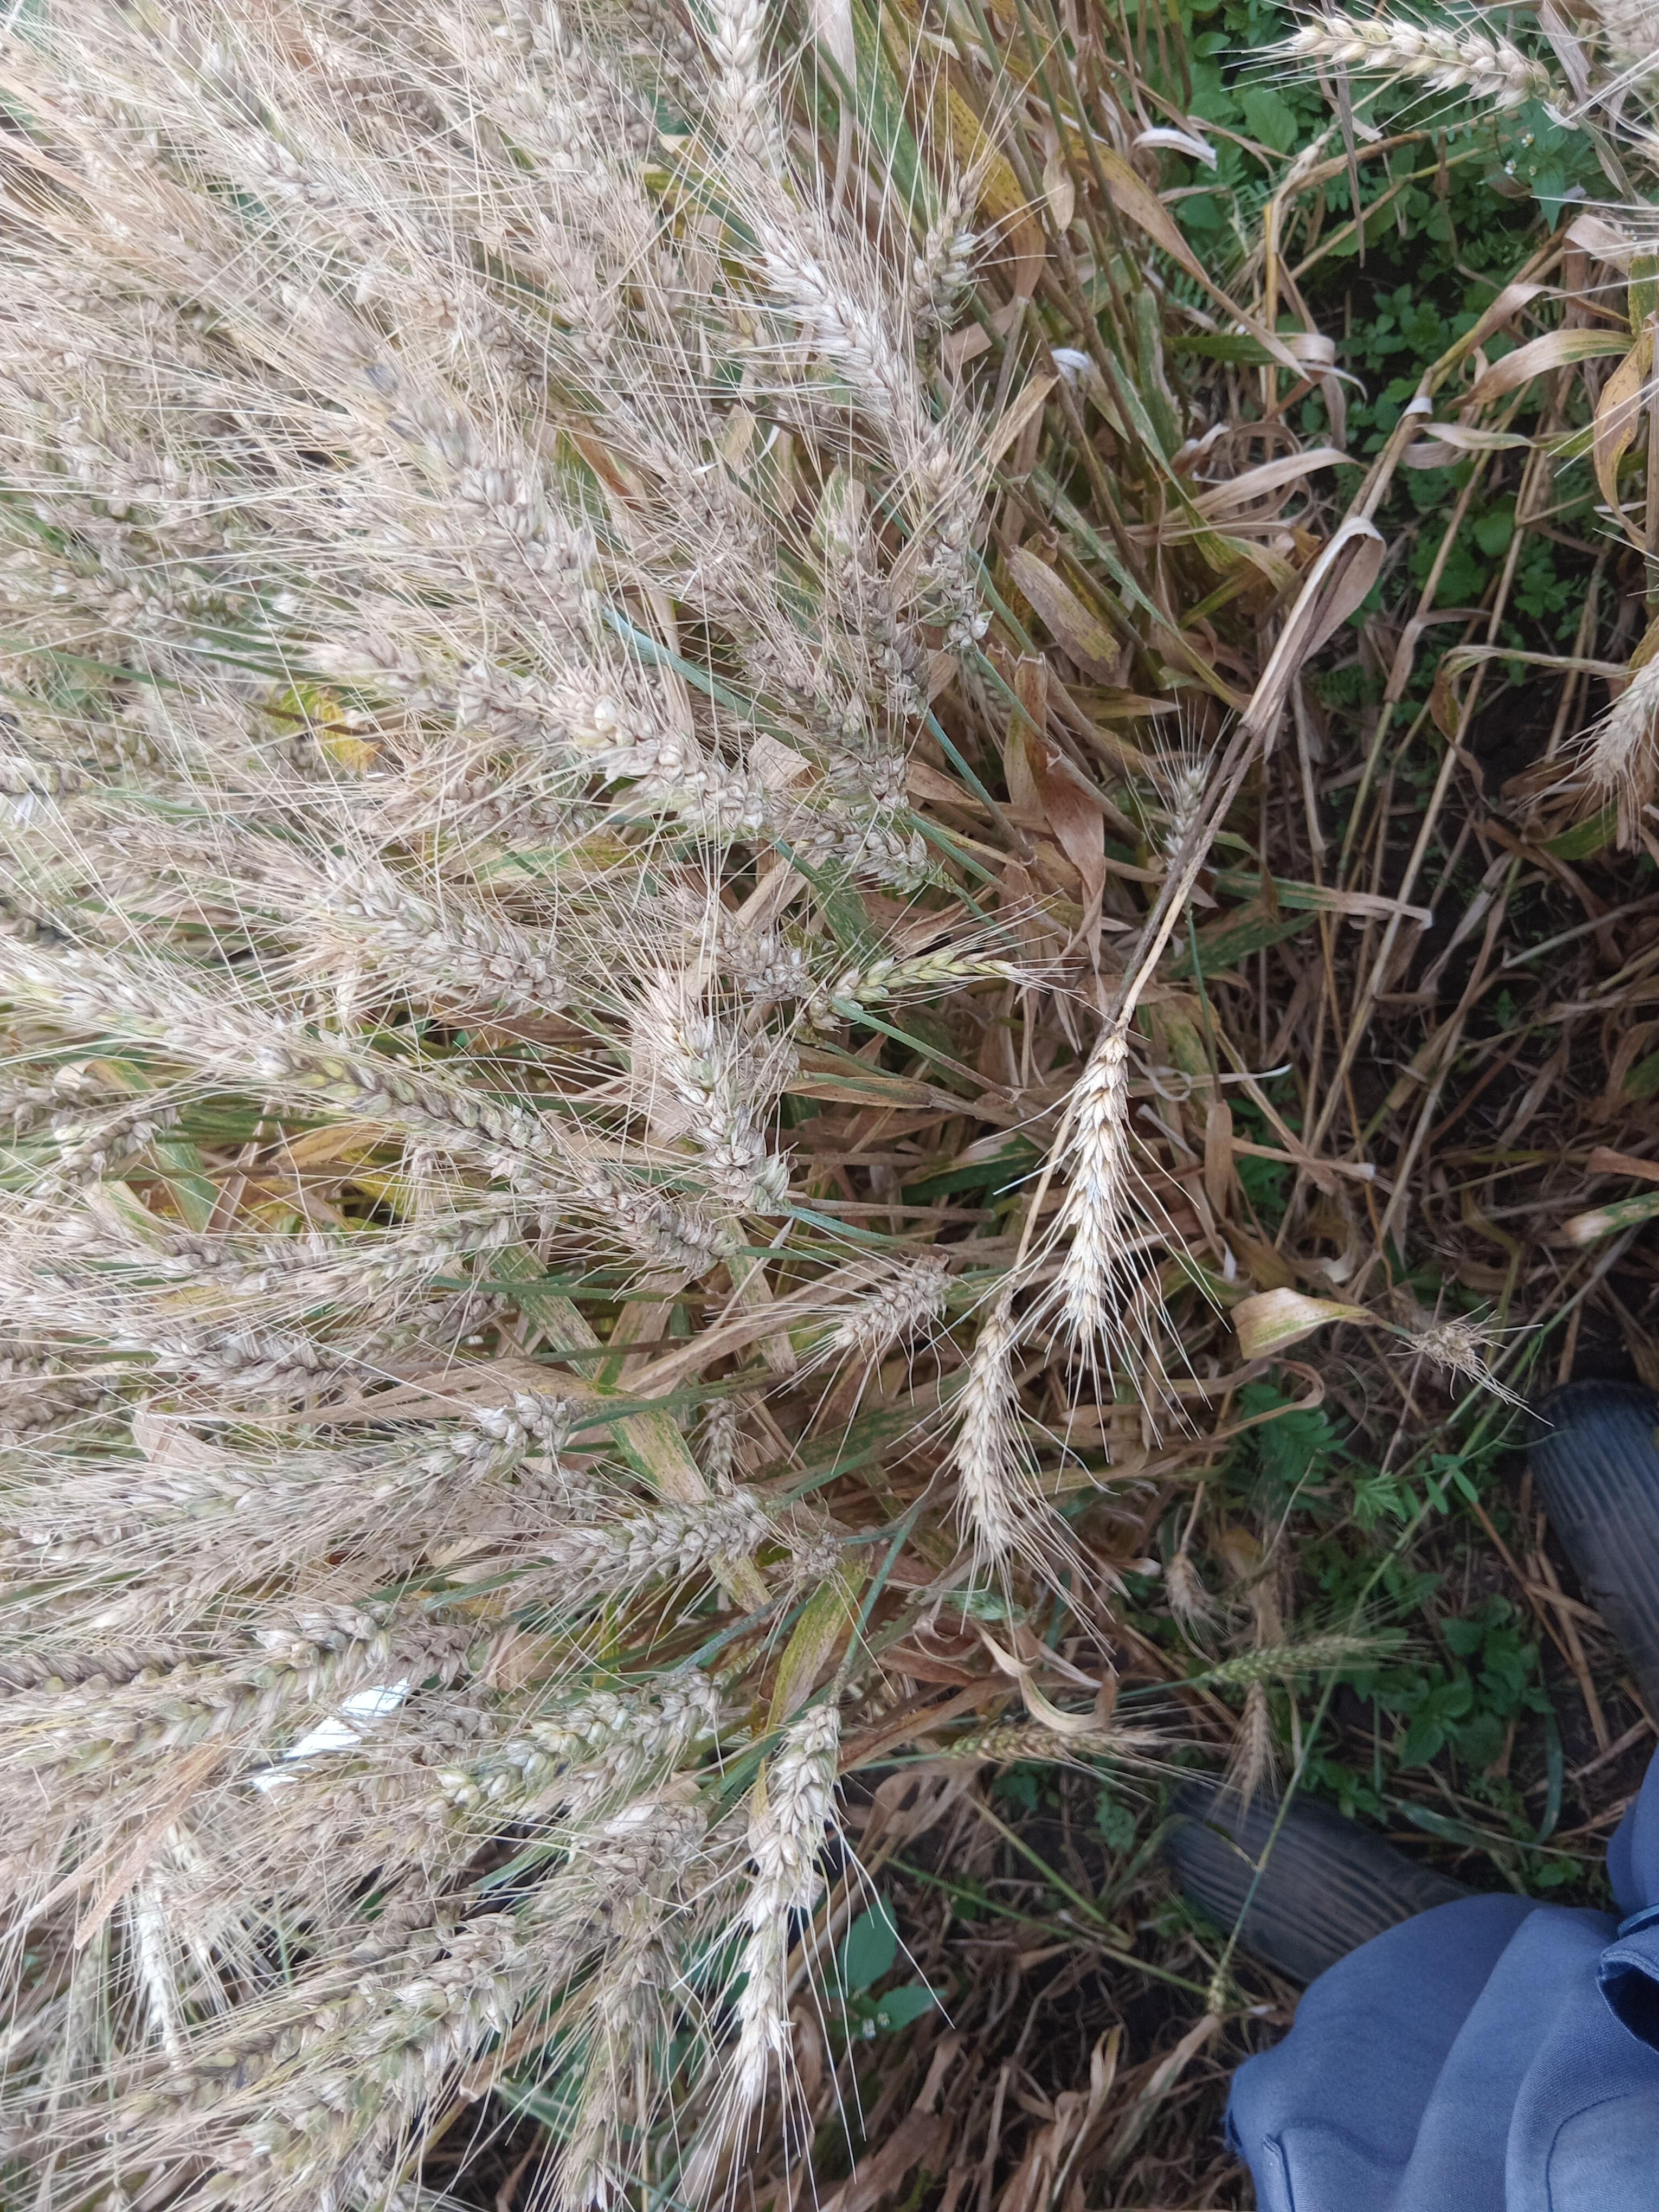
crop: wheat
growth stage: maturity
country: Kenya
